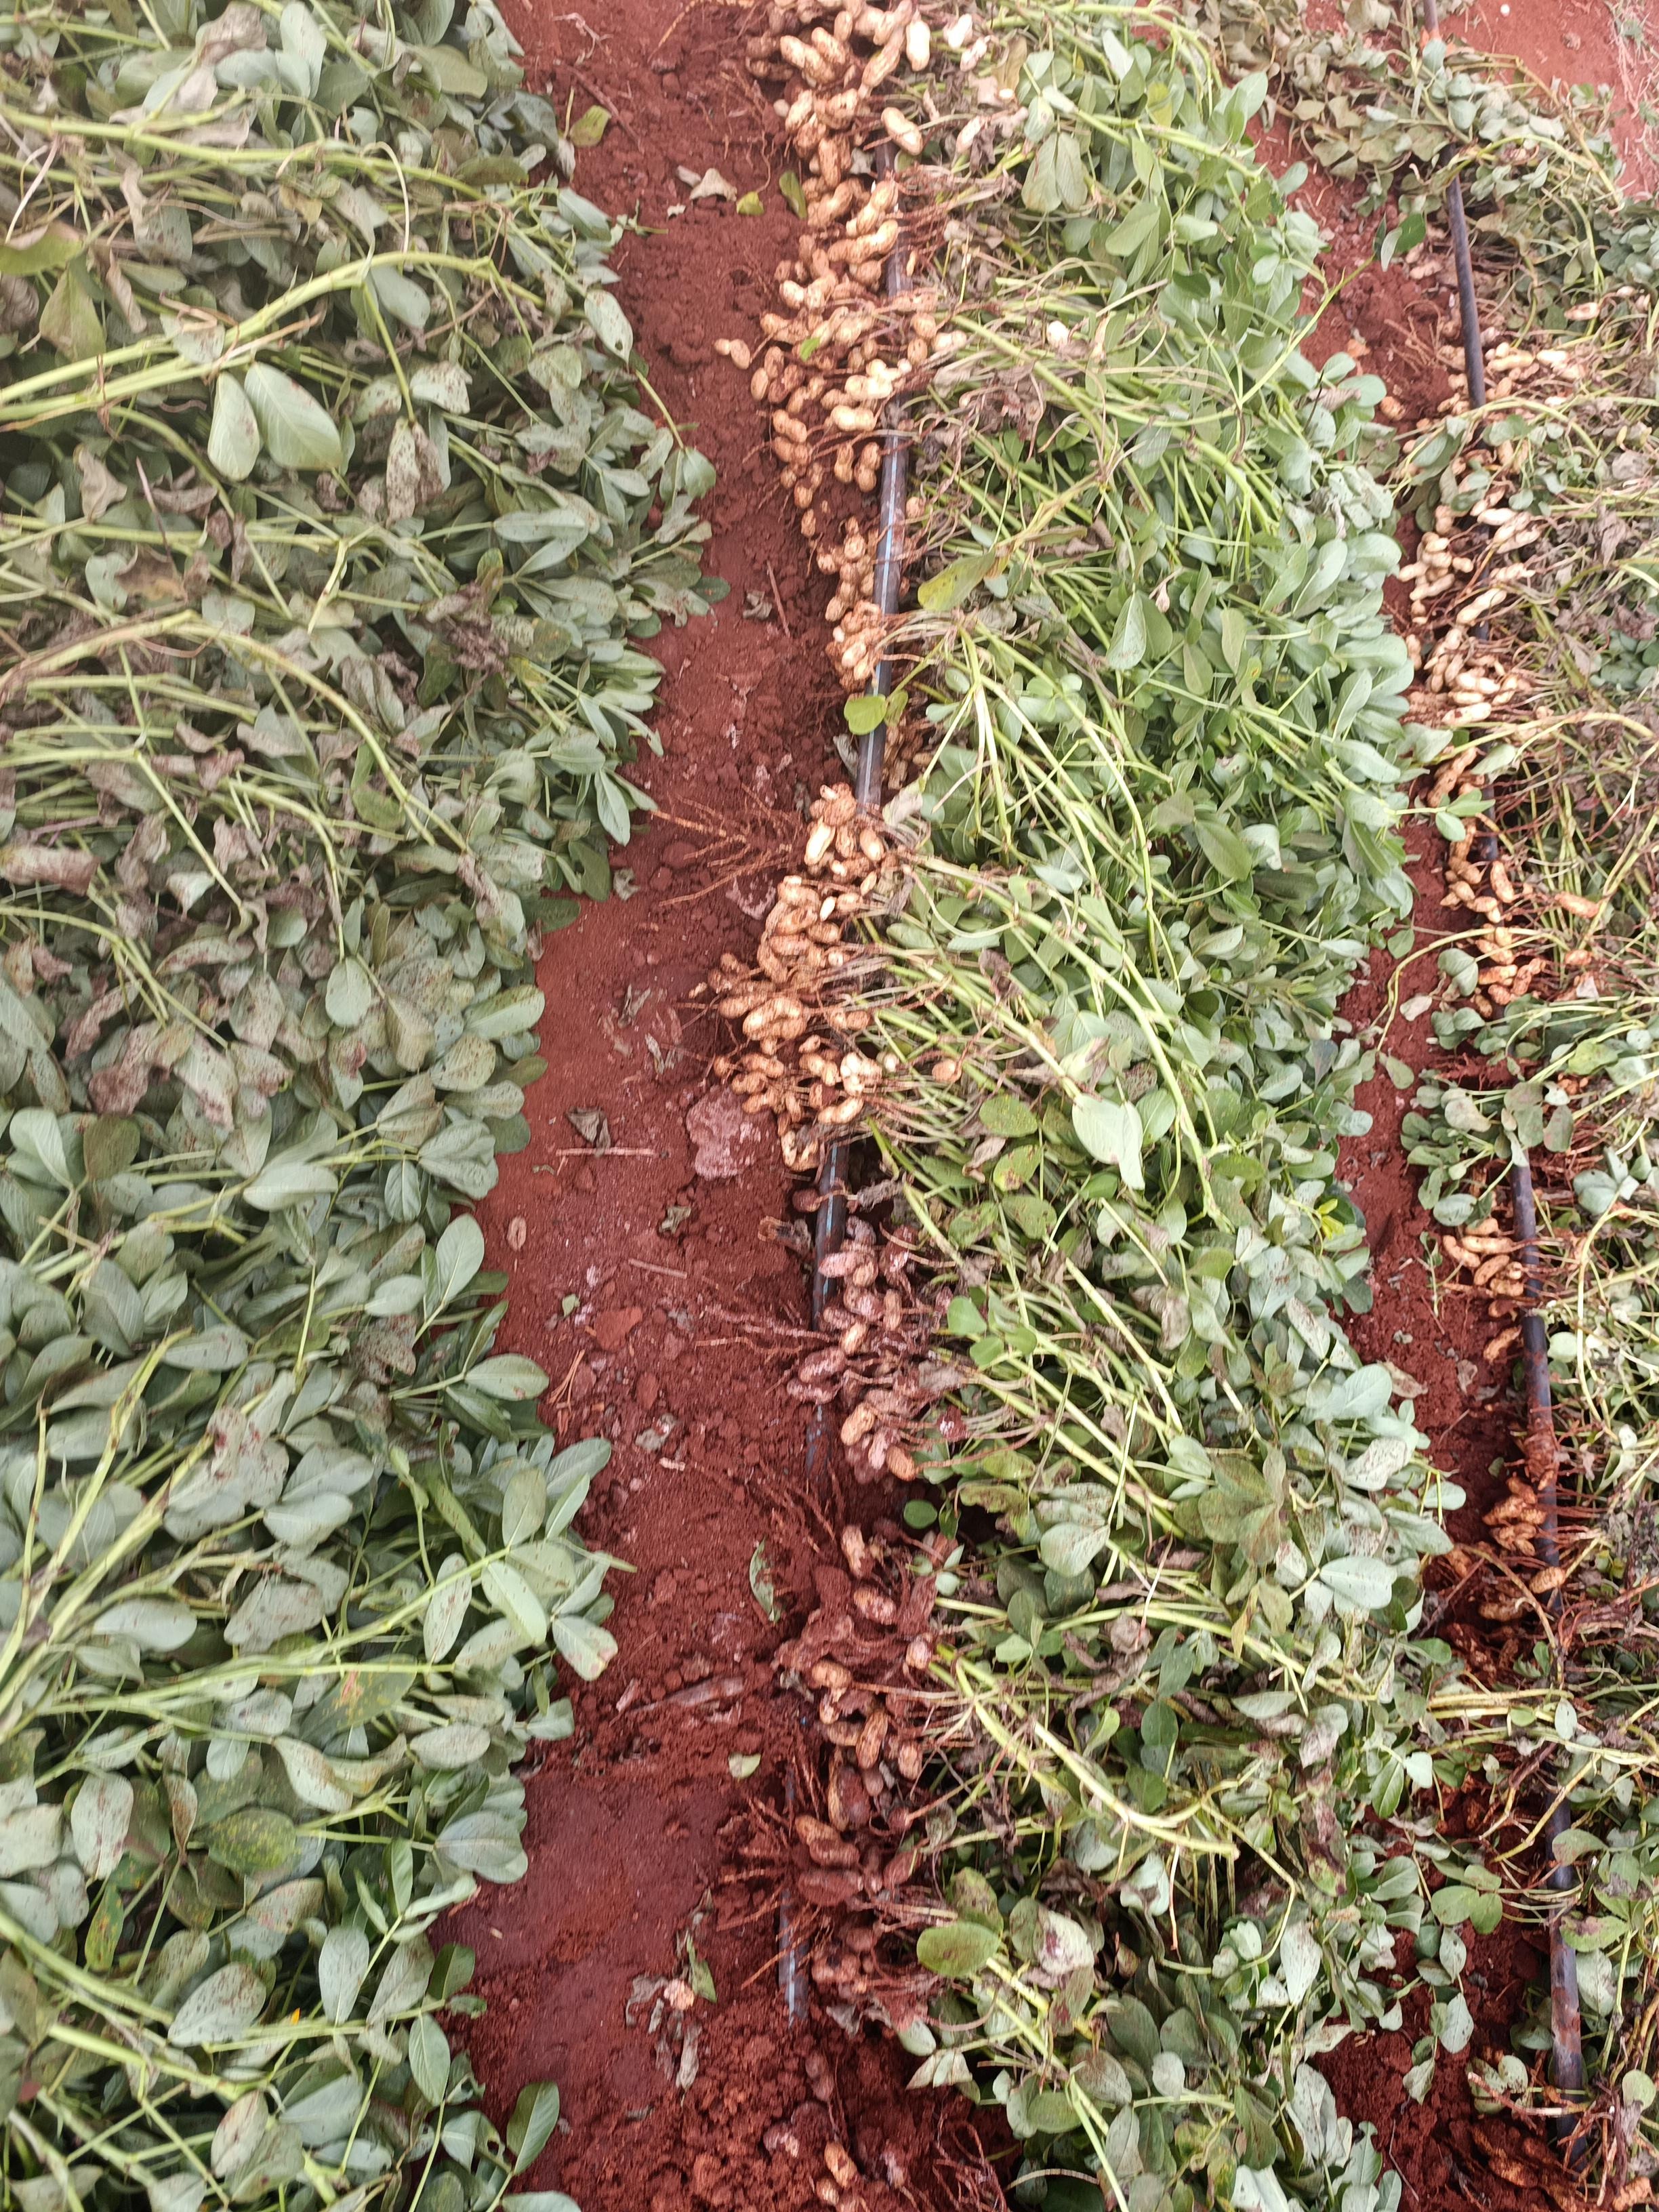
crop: groundnut
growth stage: harvest
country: Kenya
